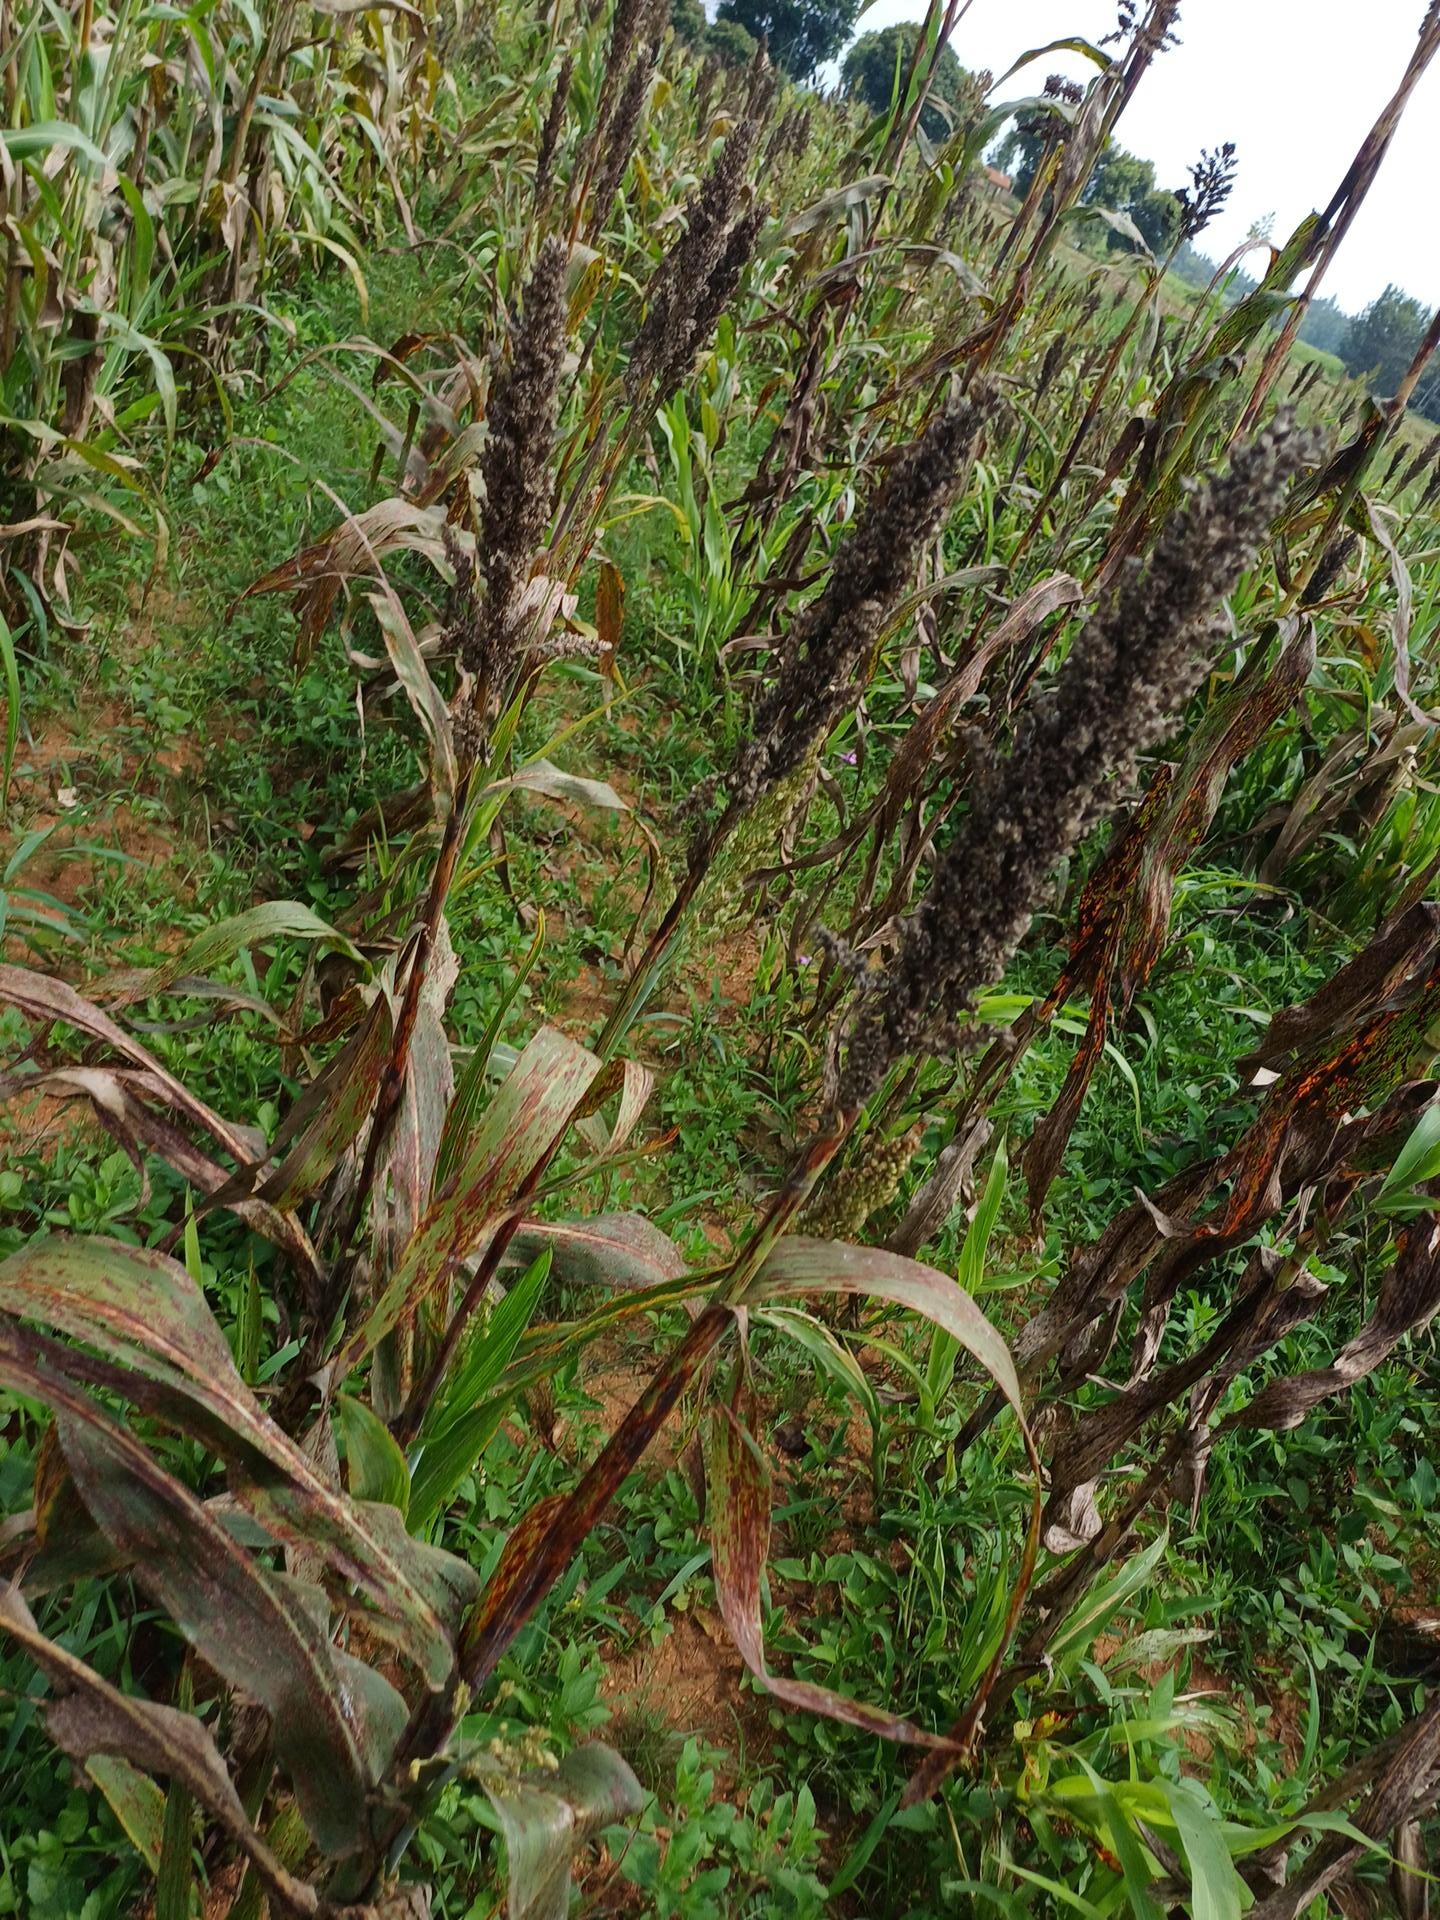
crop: sorghum
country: Kenya
